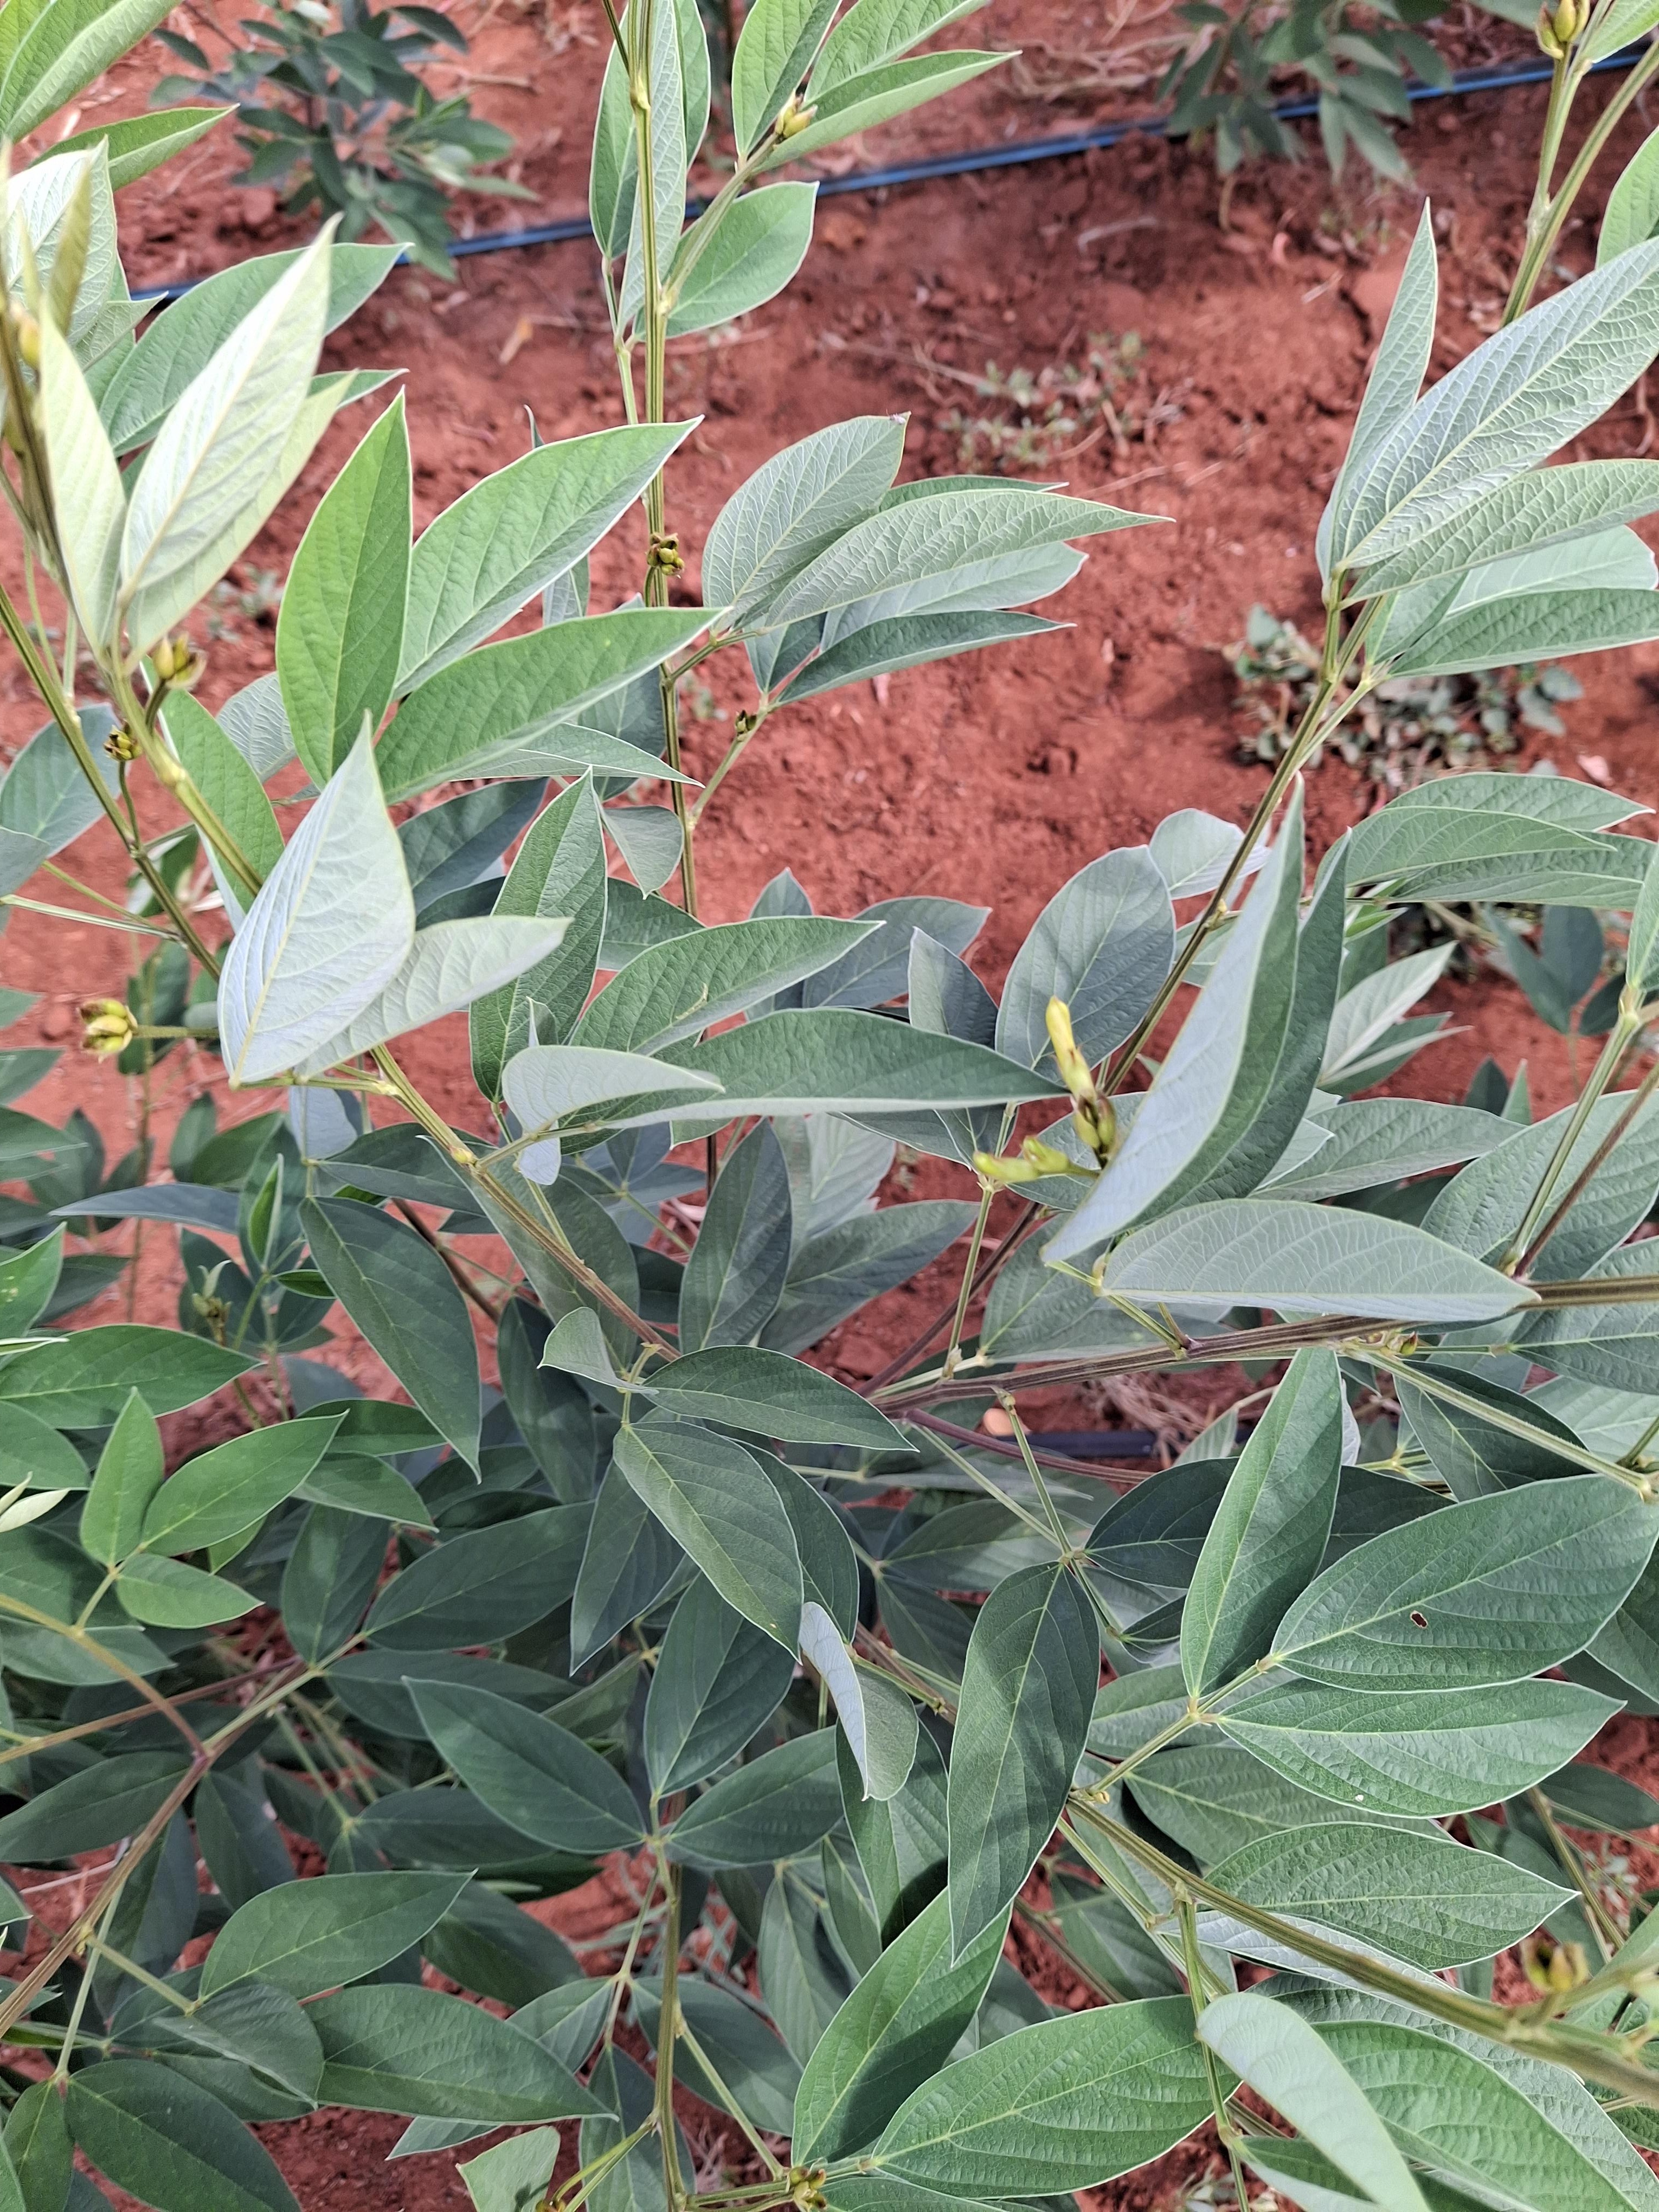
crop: pigeonpea
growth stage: vegetative
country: Kenya
